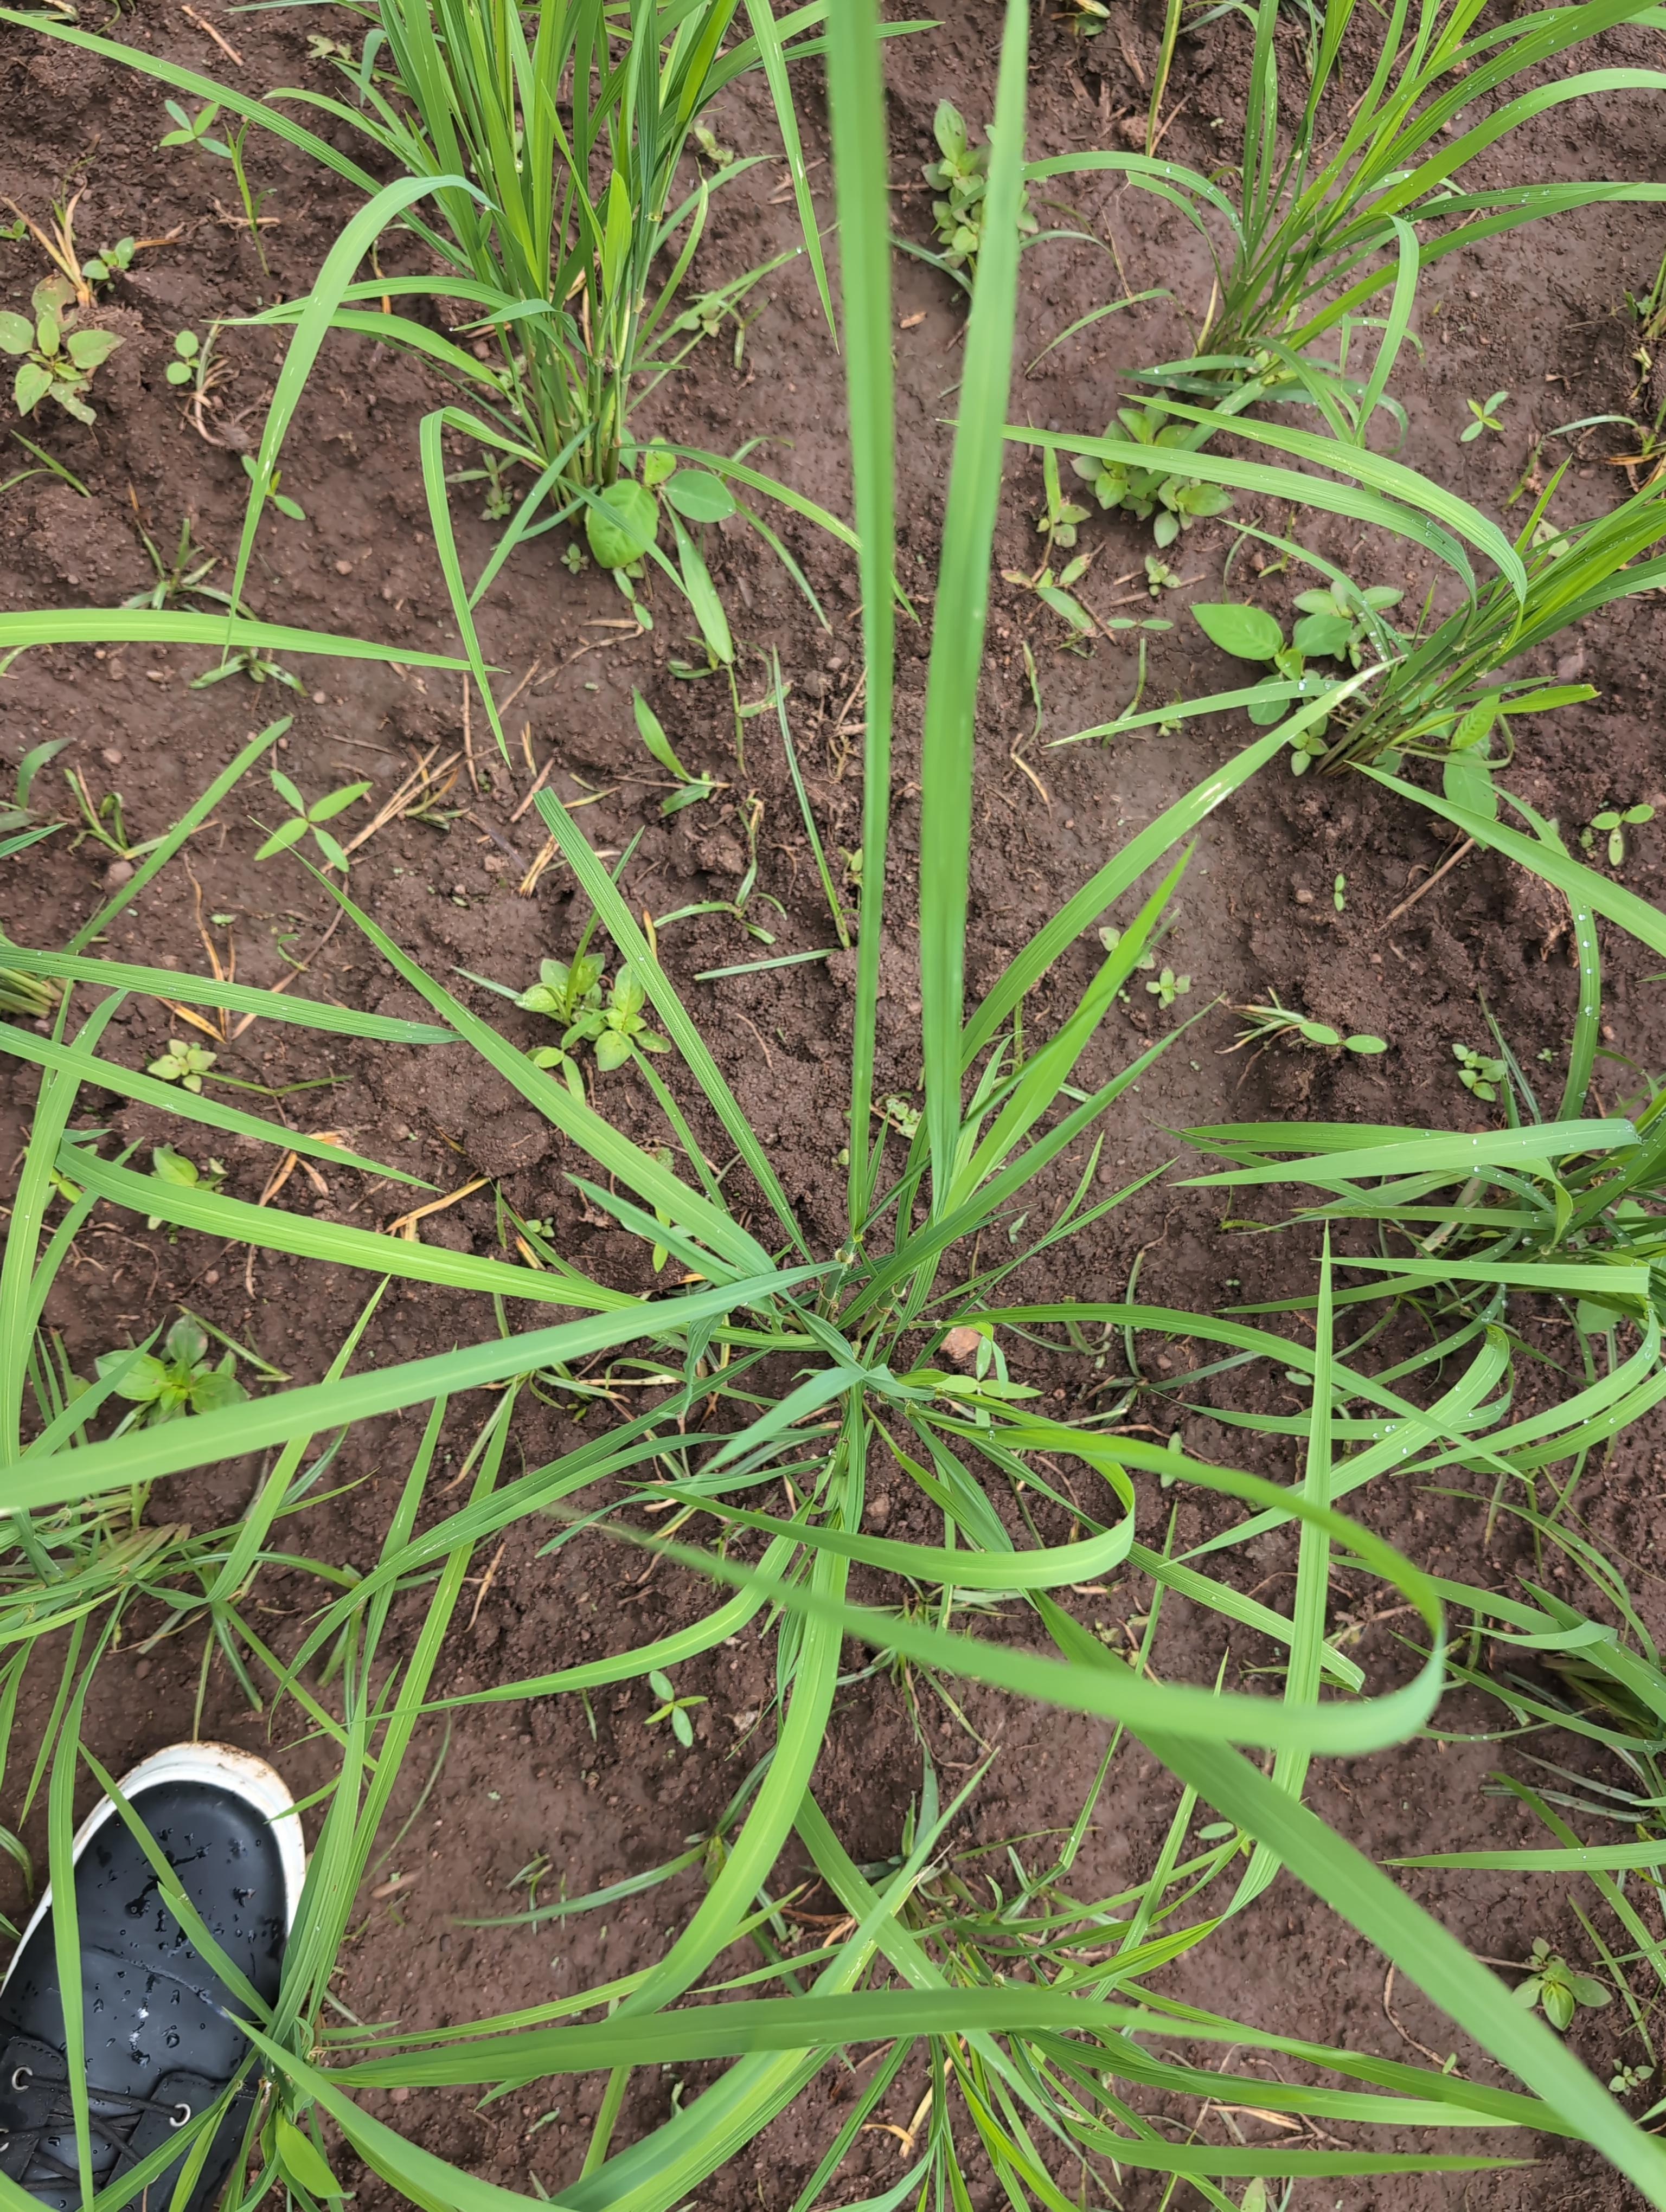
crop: rice
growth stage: tillering
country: Côte d'Ivoire
